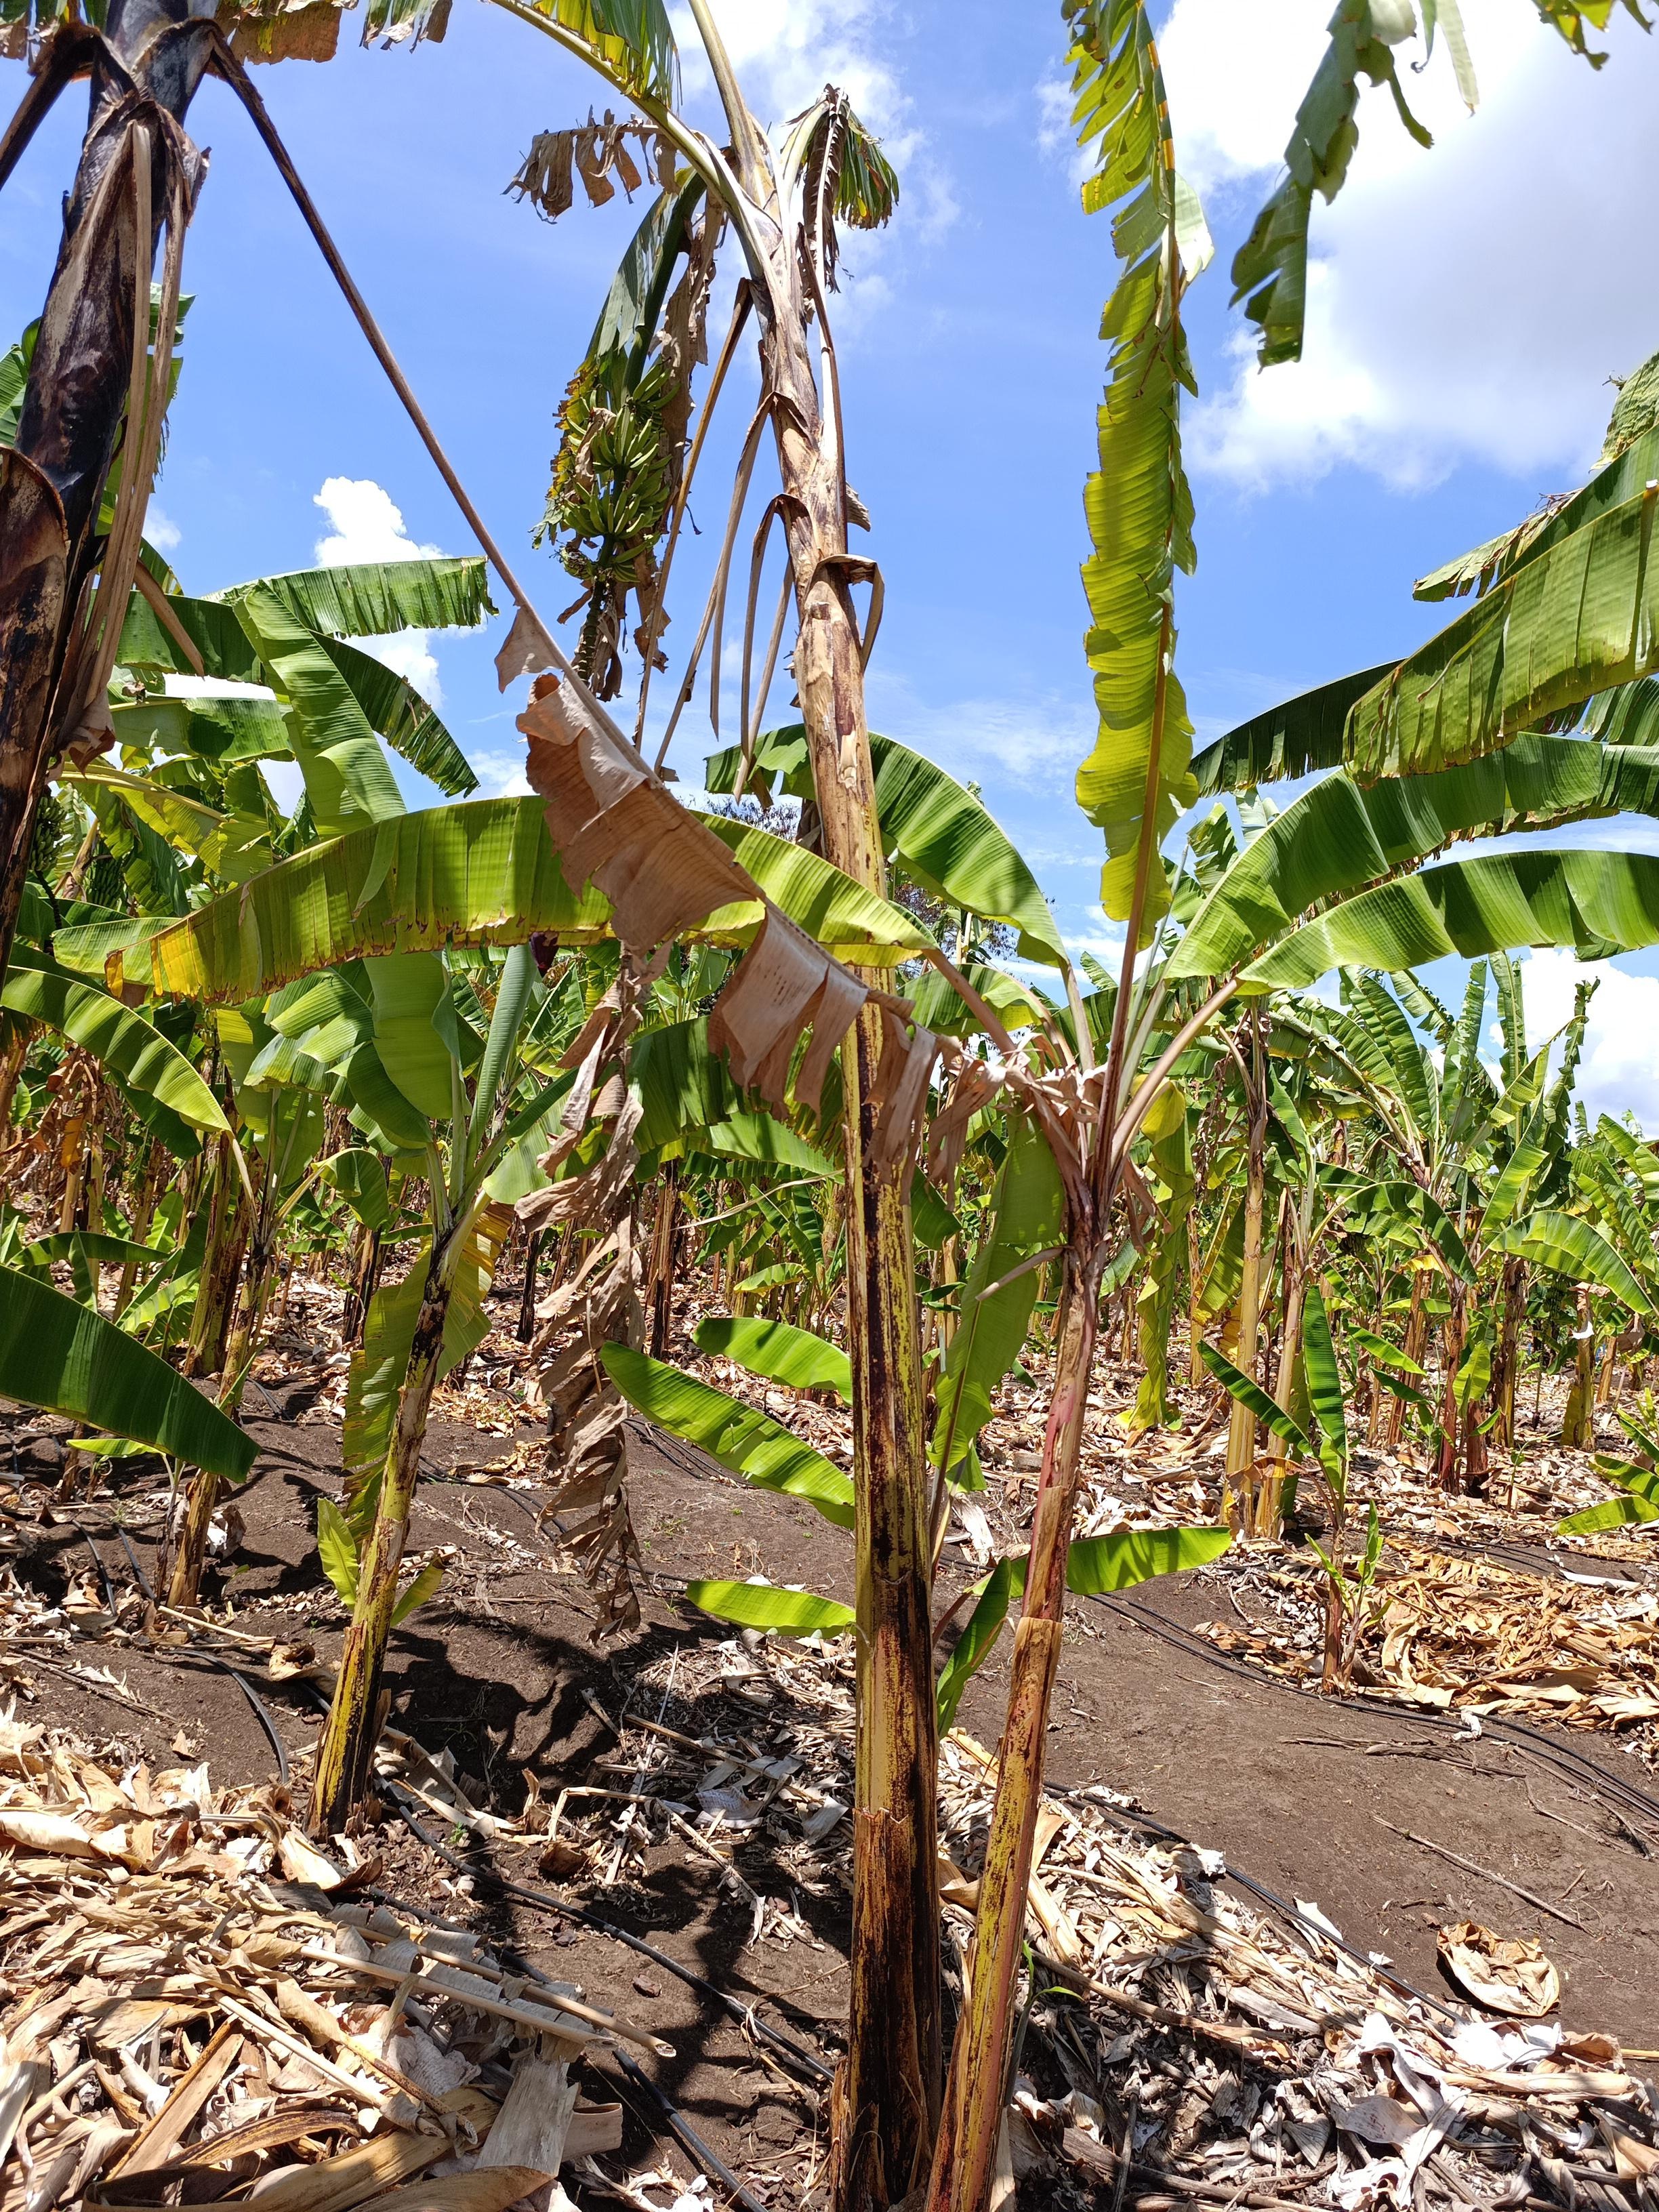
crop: banana
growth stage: development fruit
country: Tanzania
